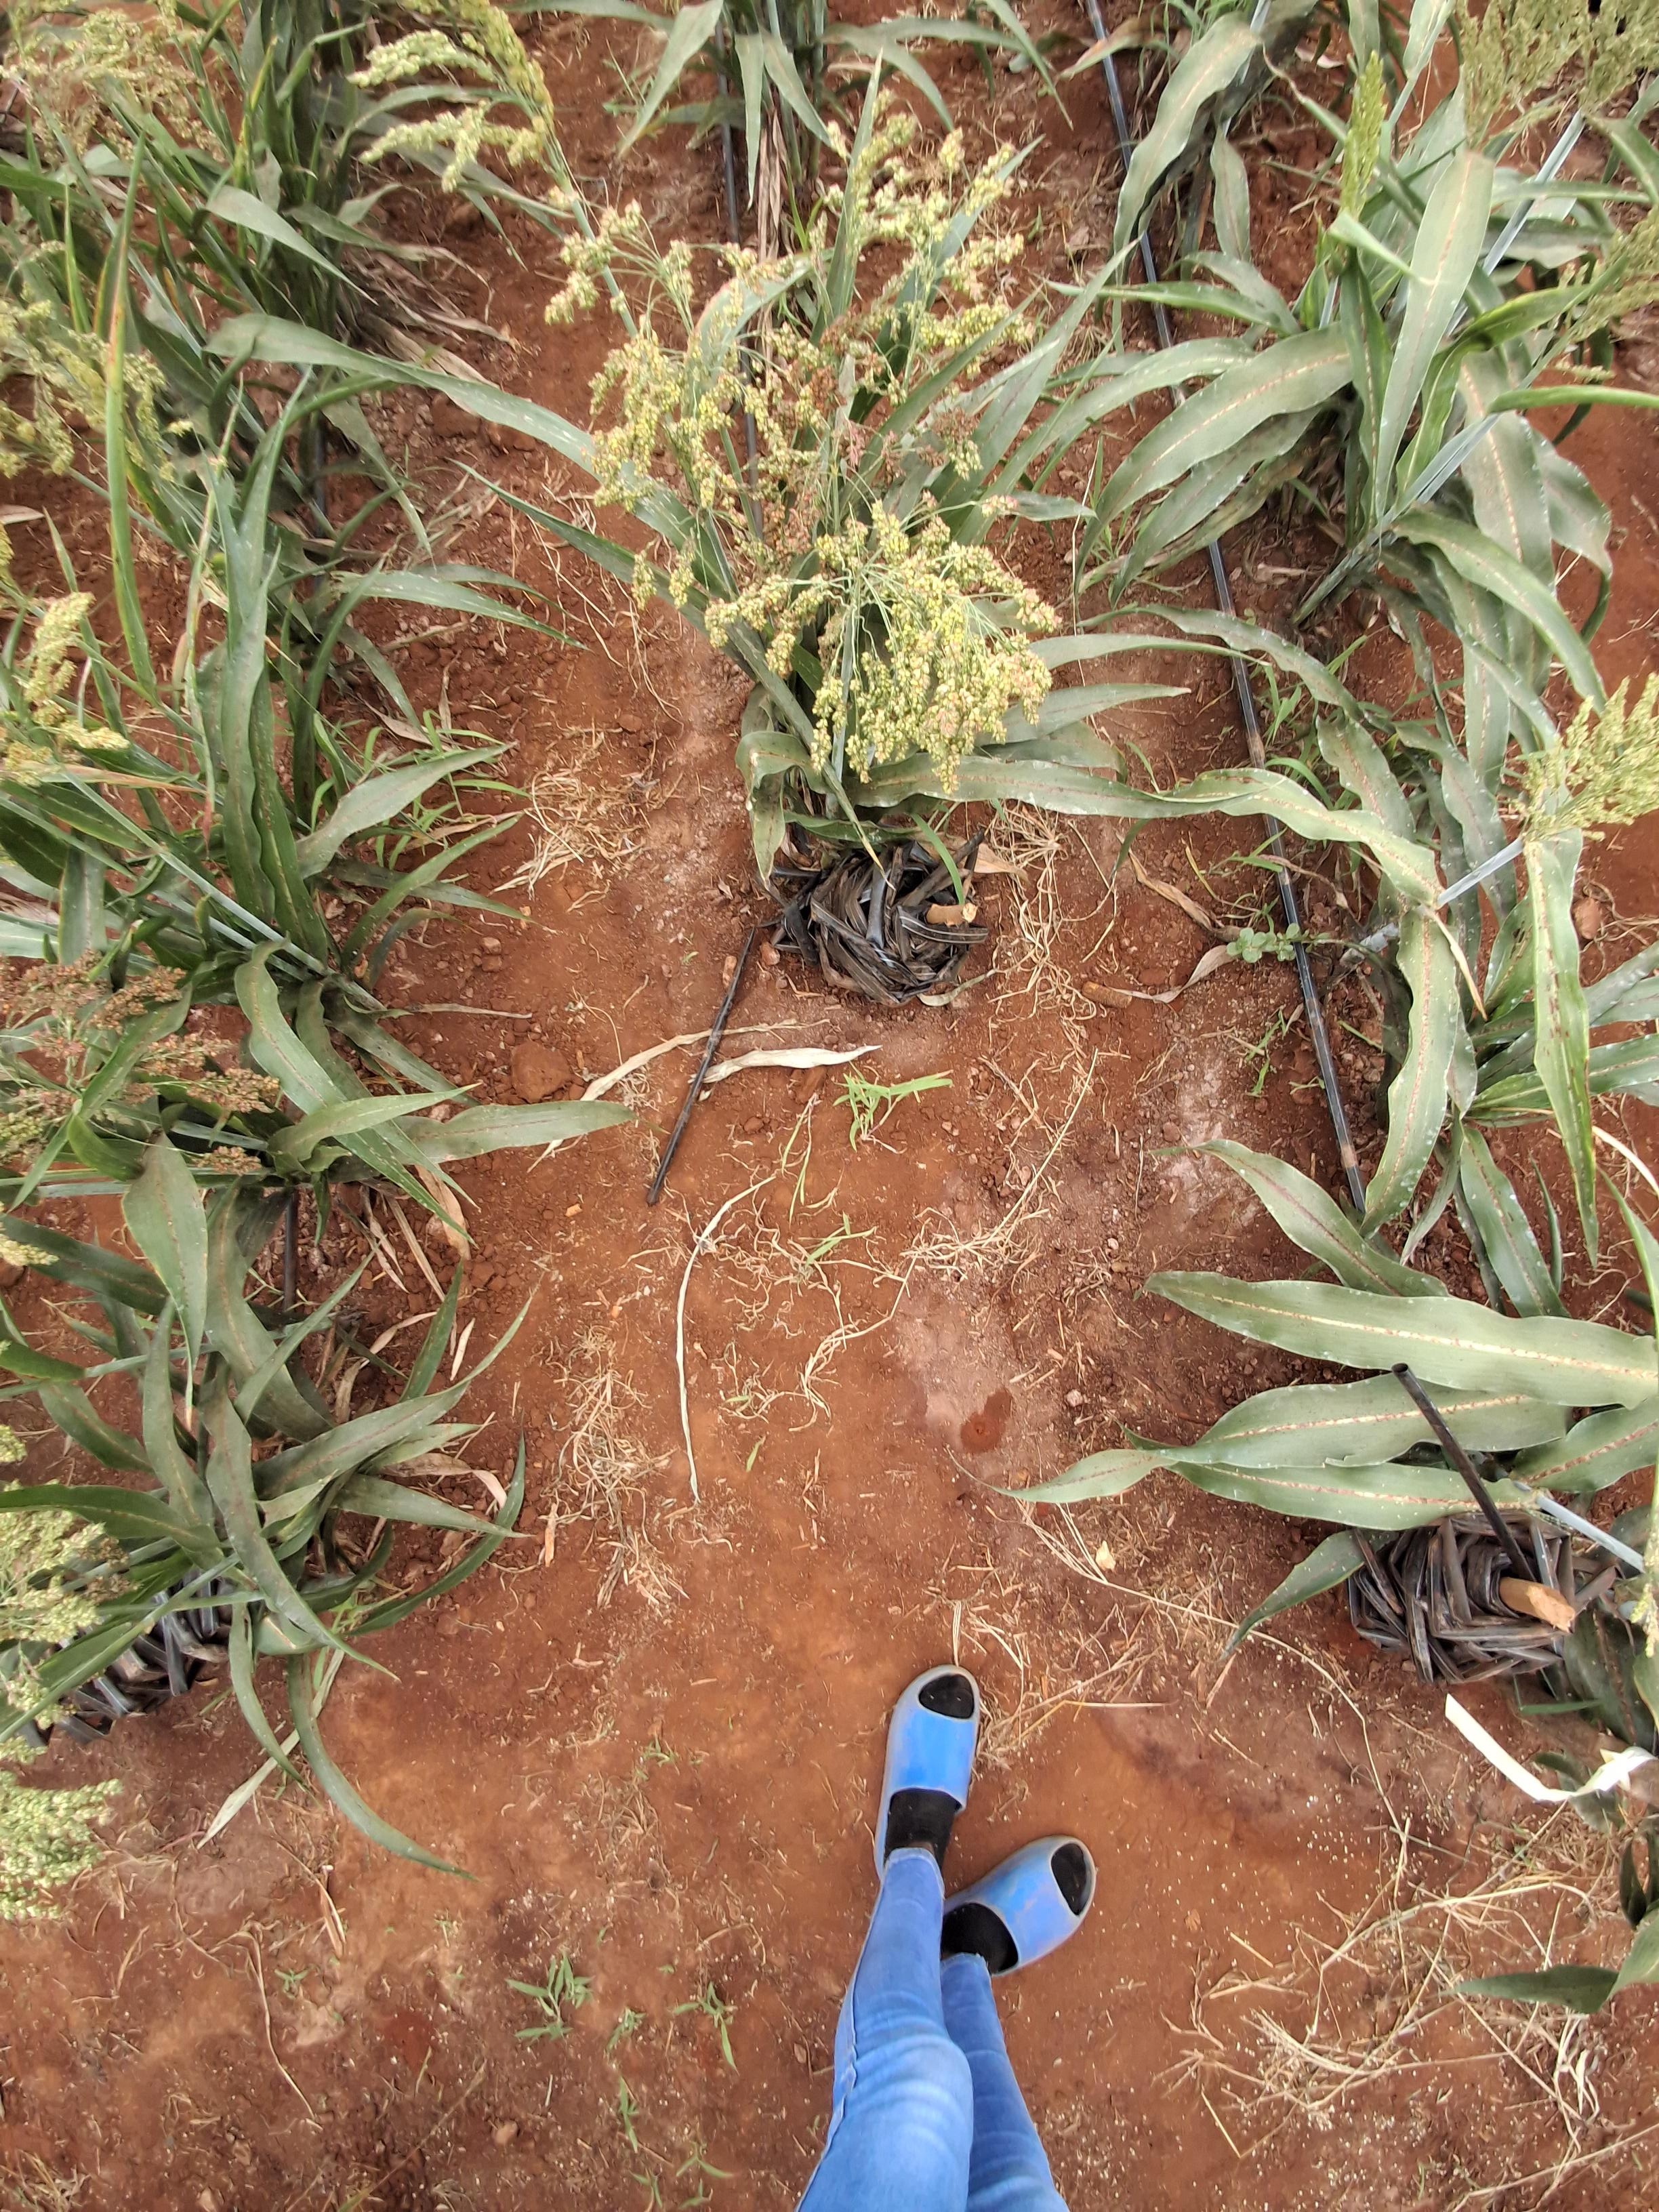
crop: sorghum
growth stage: filling grain
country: Kenya
